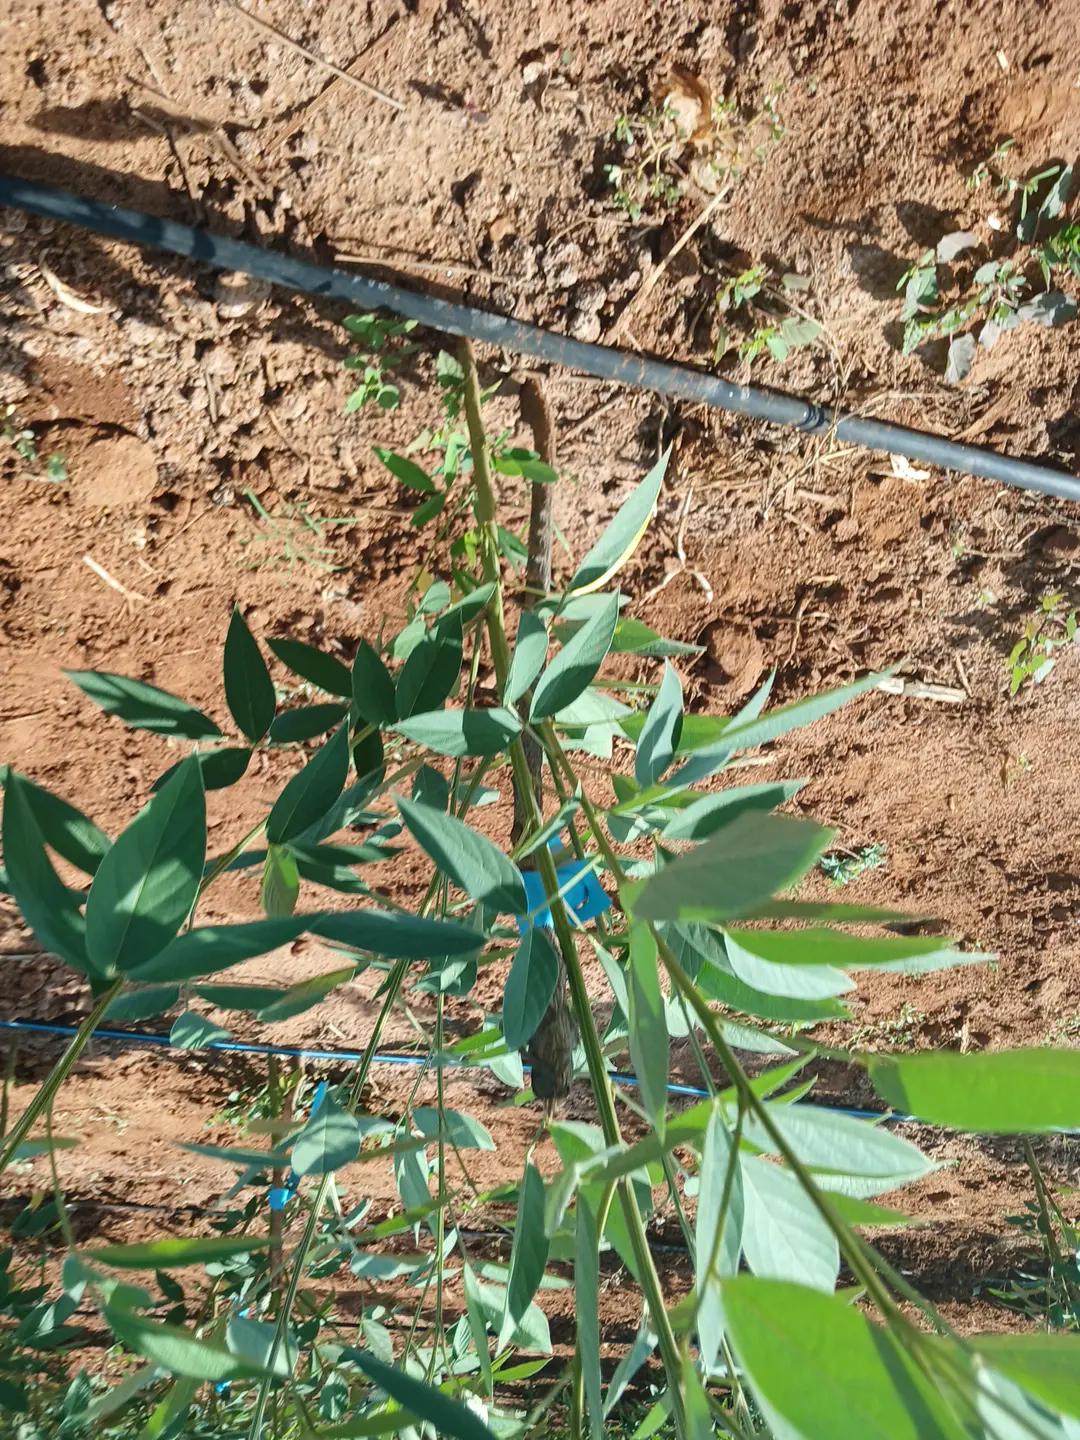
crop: pigeonpea
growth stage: vegetative
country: Kenya
